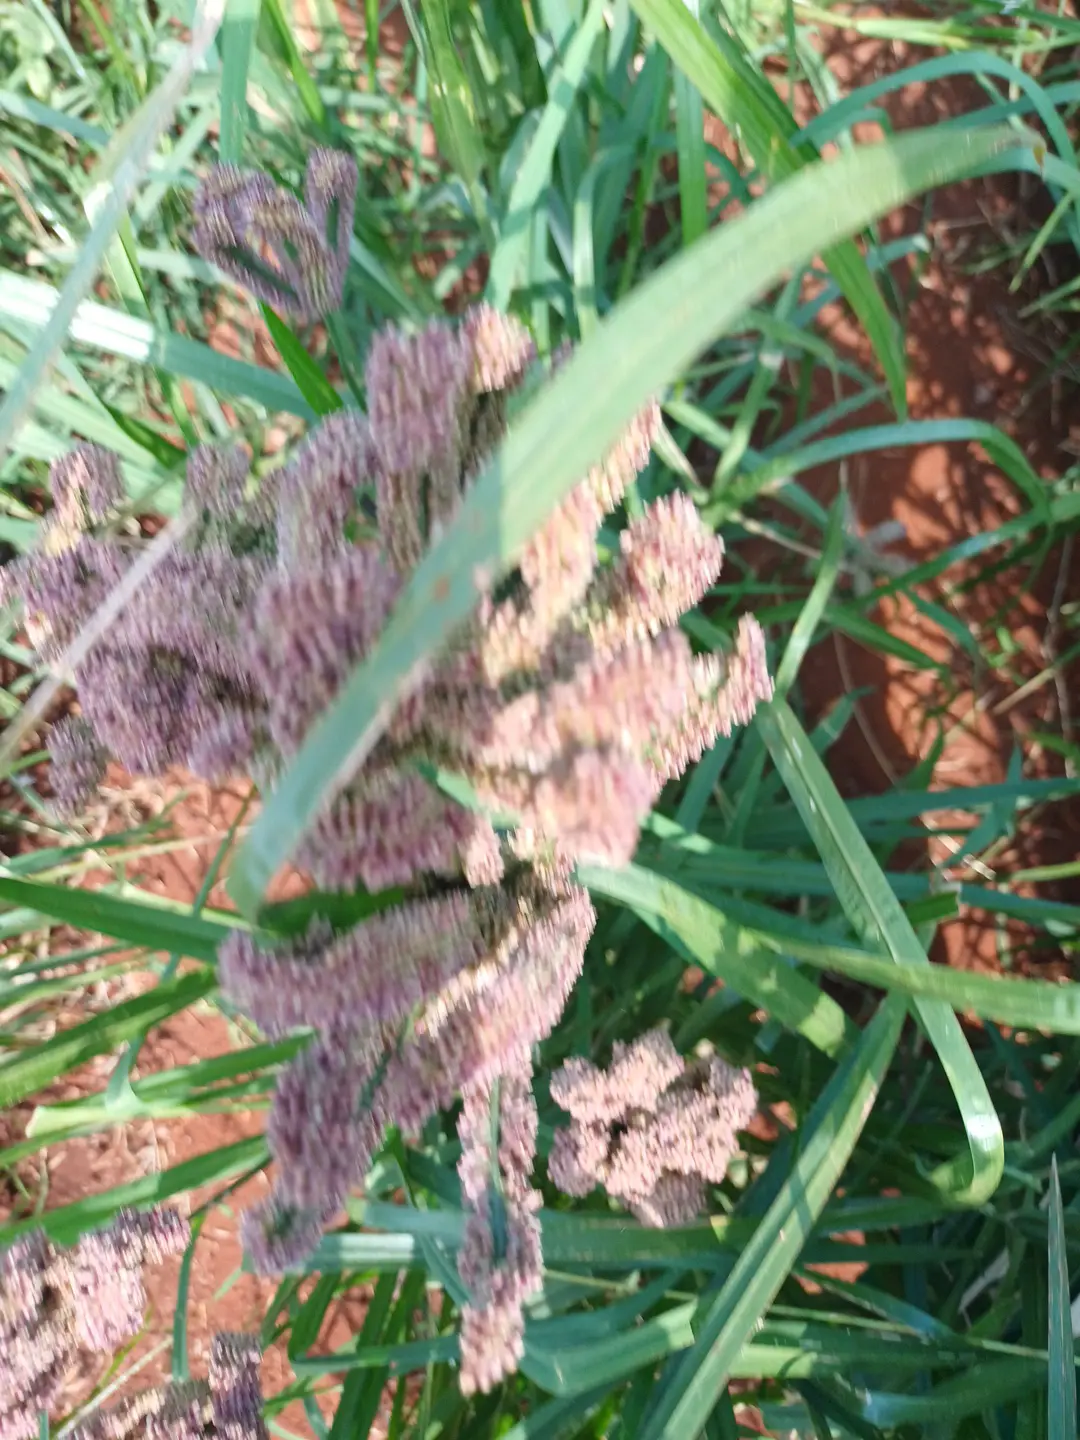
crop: finger millet
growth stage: flowering
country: Kenya
